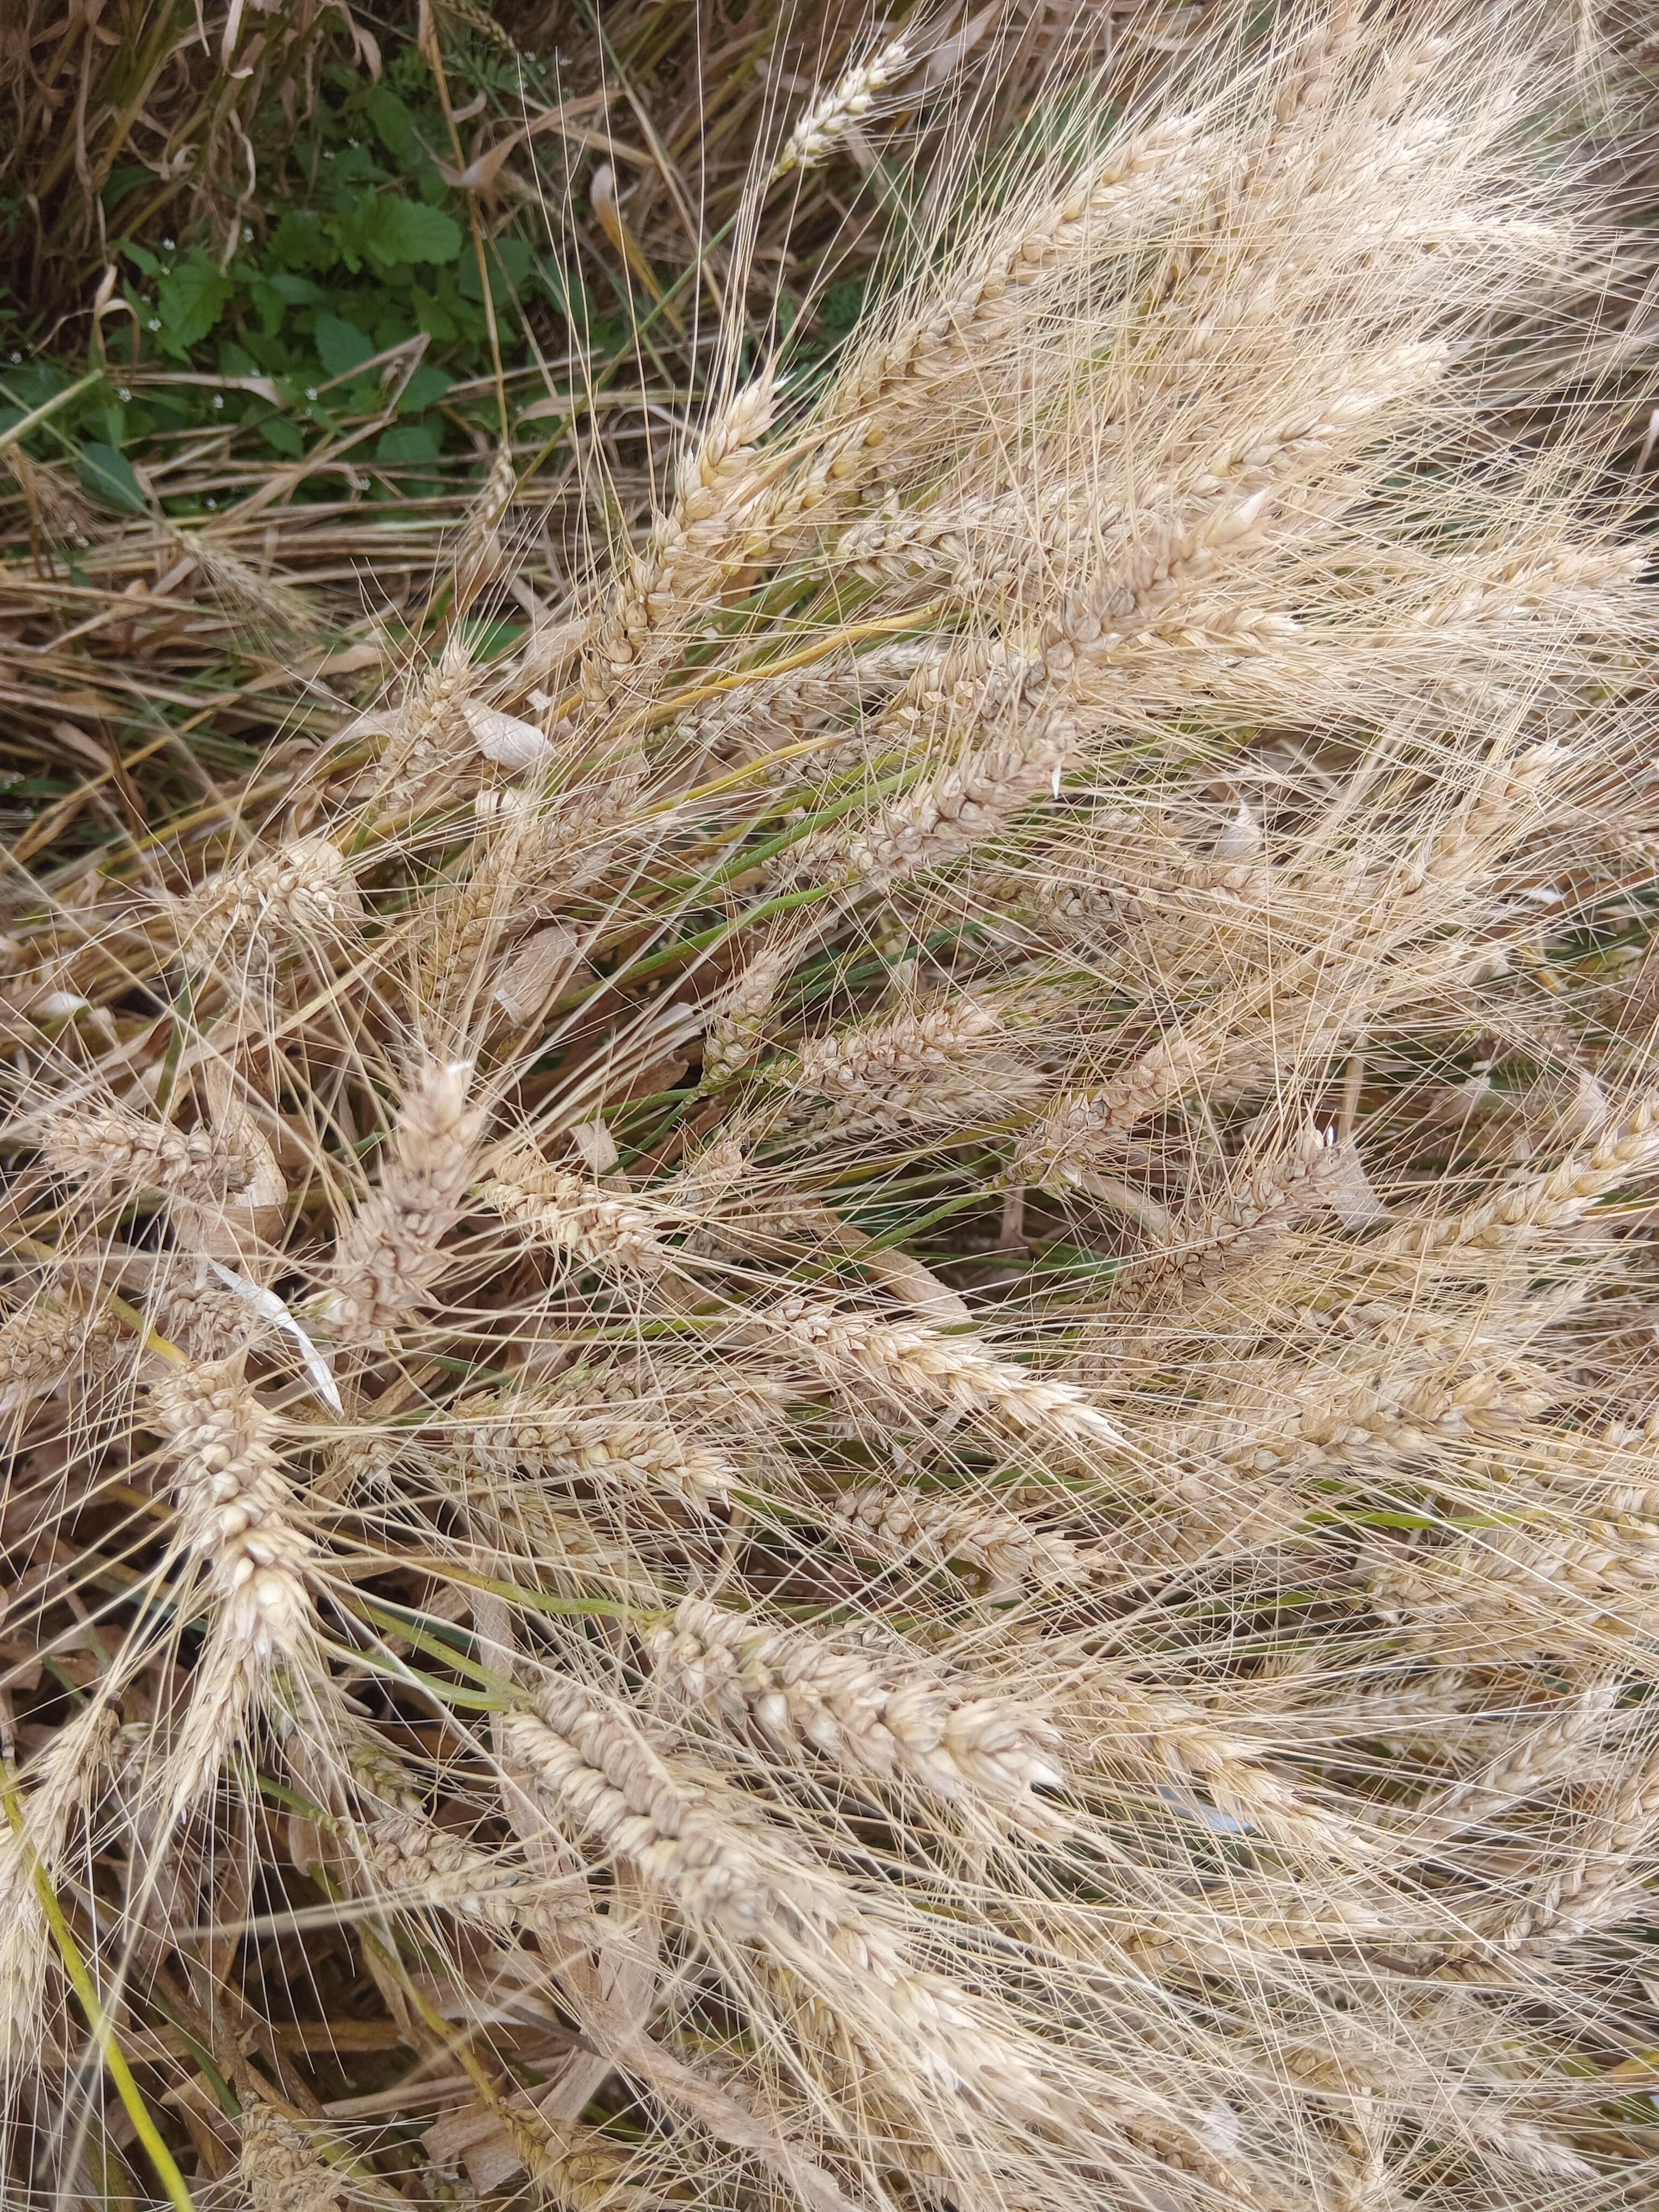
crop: wheat
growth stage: maturity
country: Kenya
